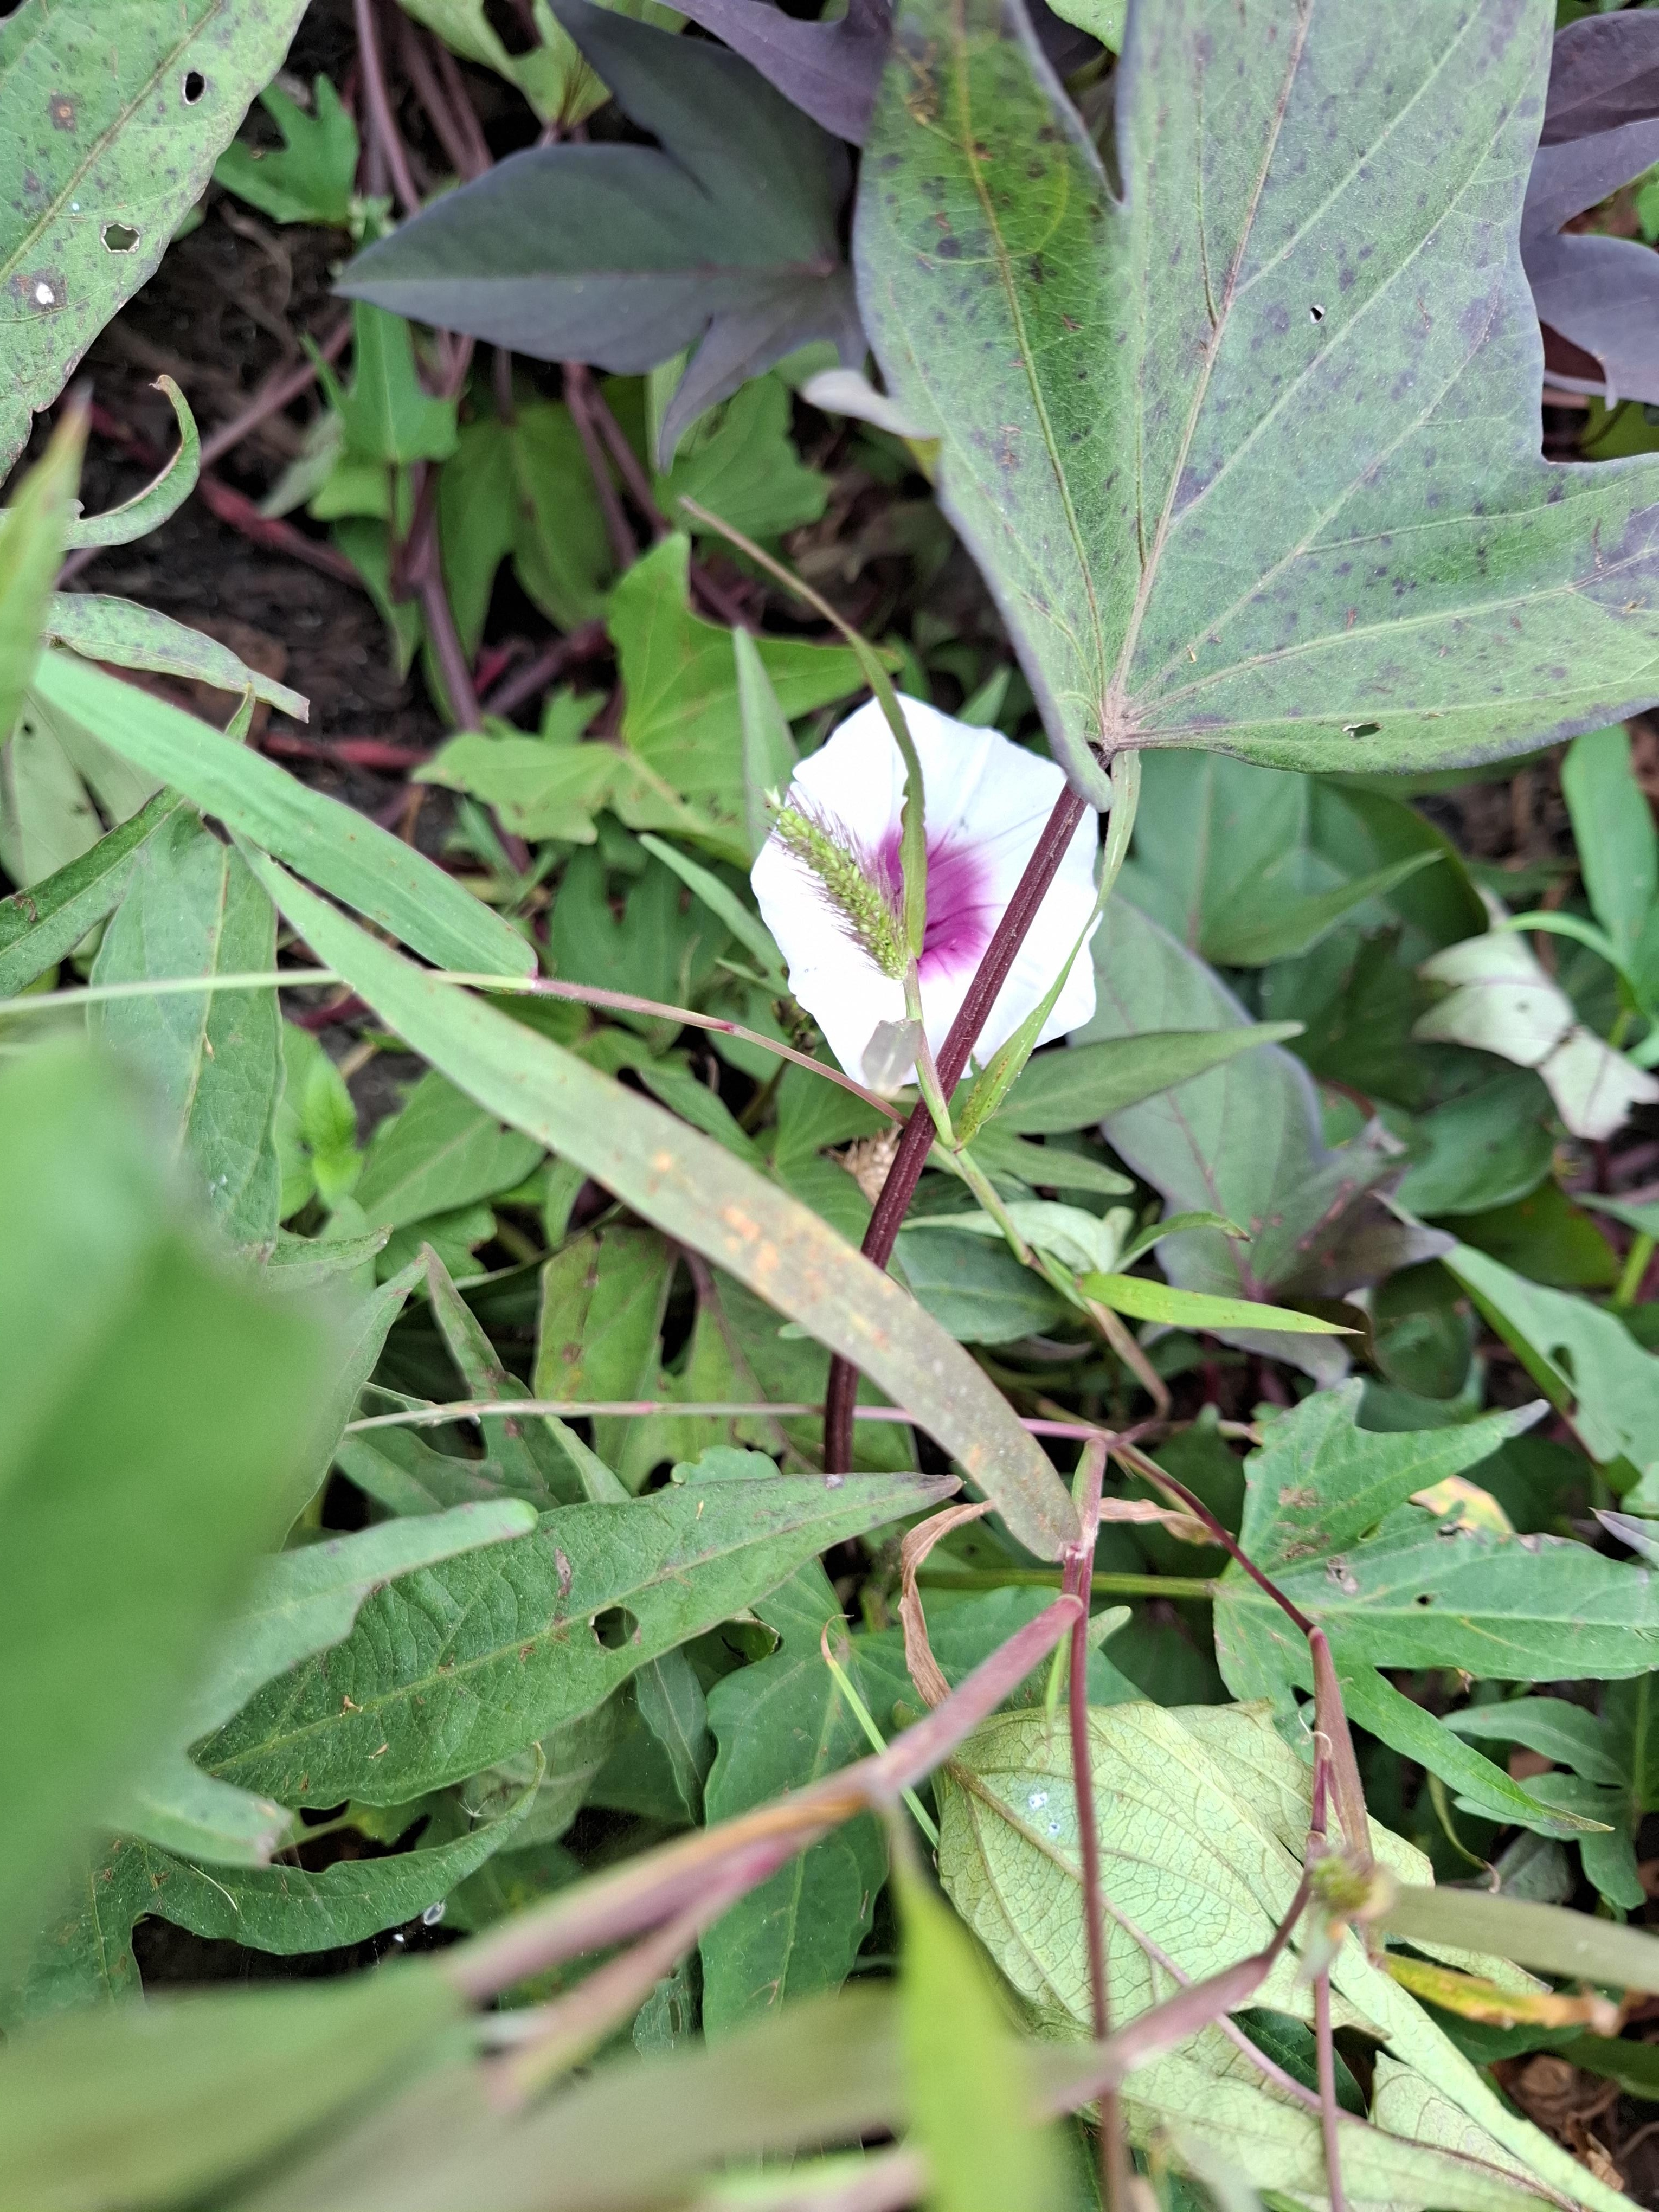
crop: sweet potato
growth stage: flowering
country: Tanzania
